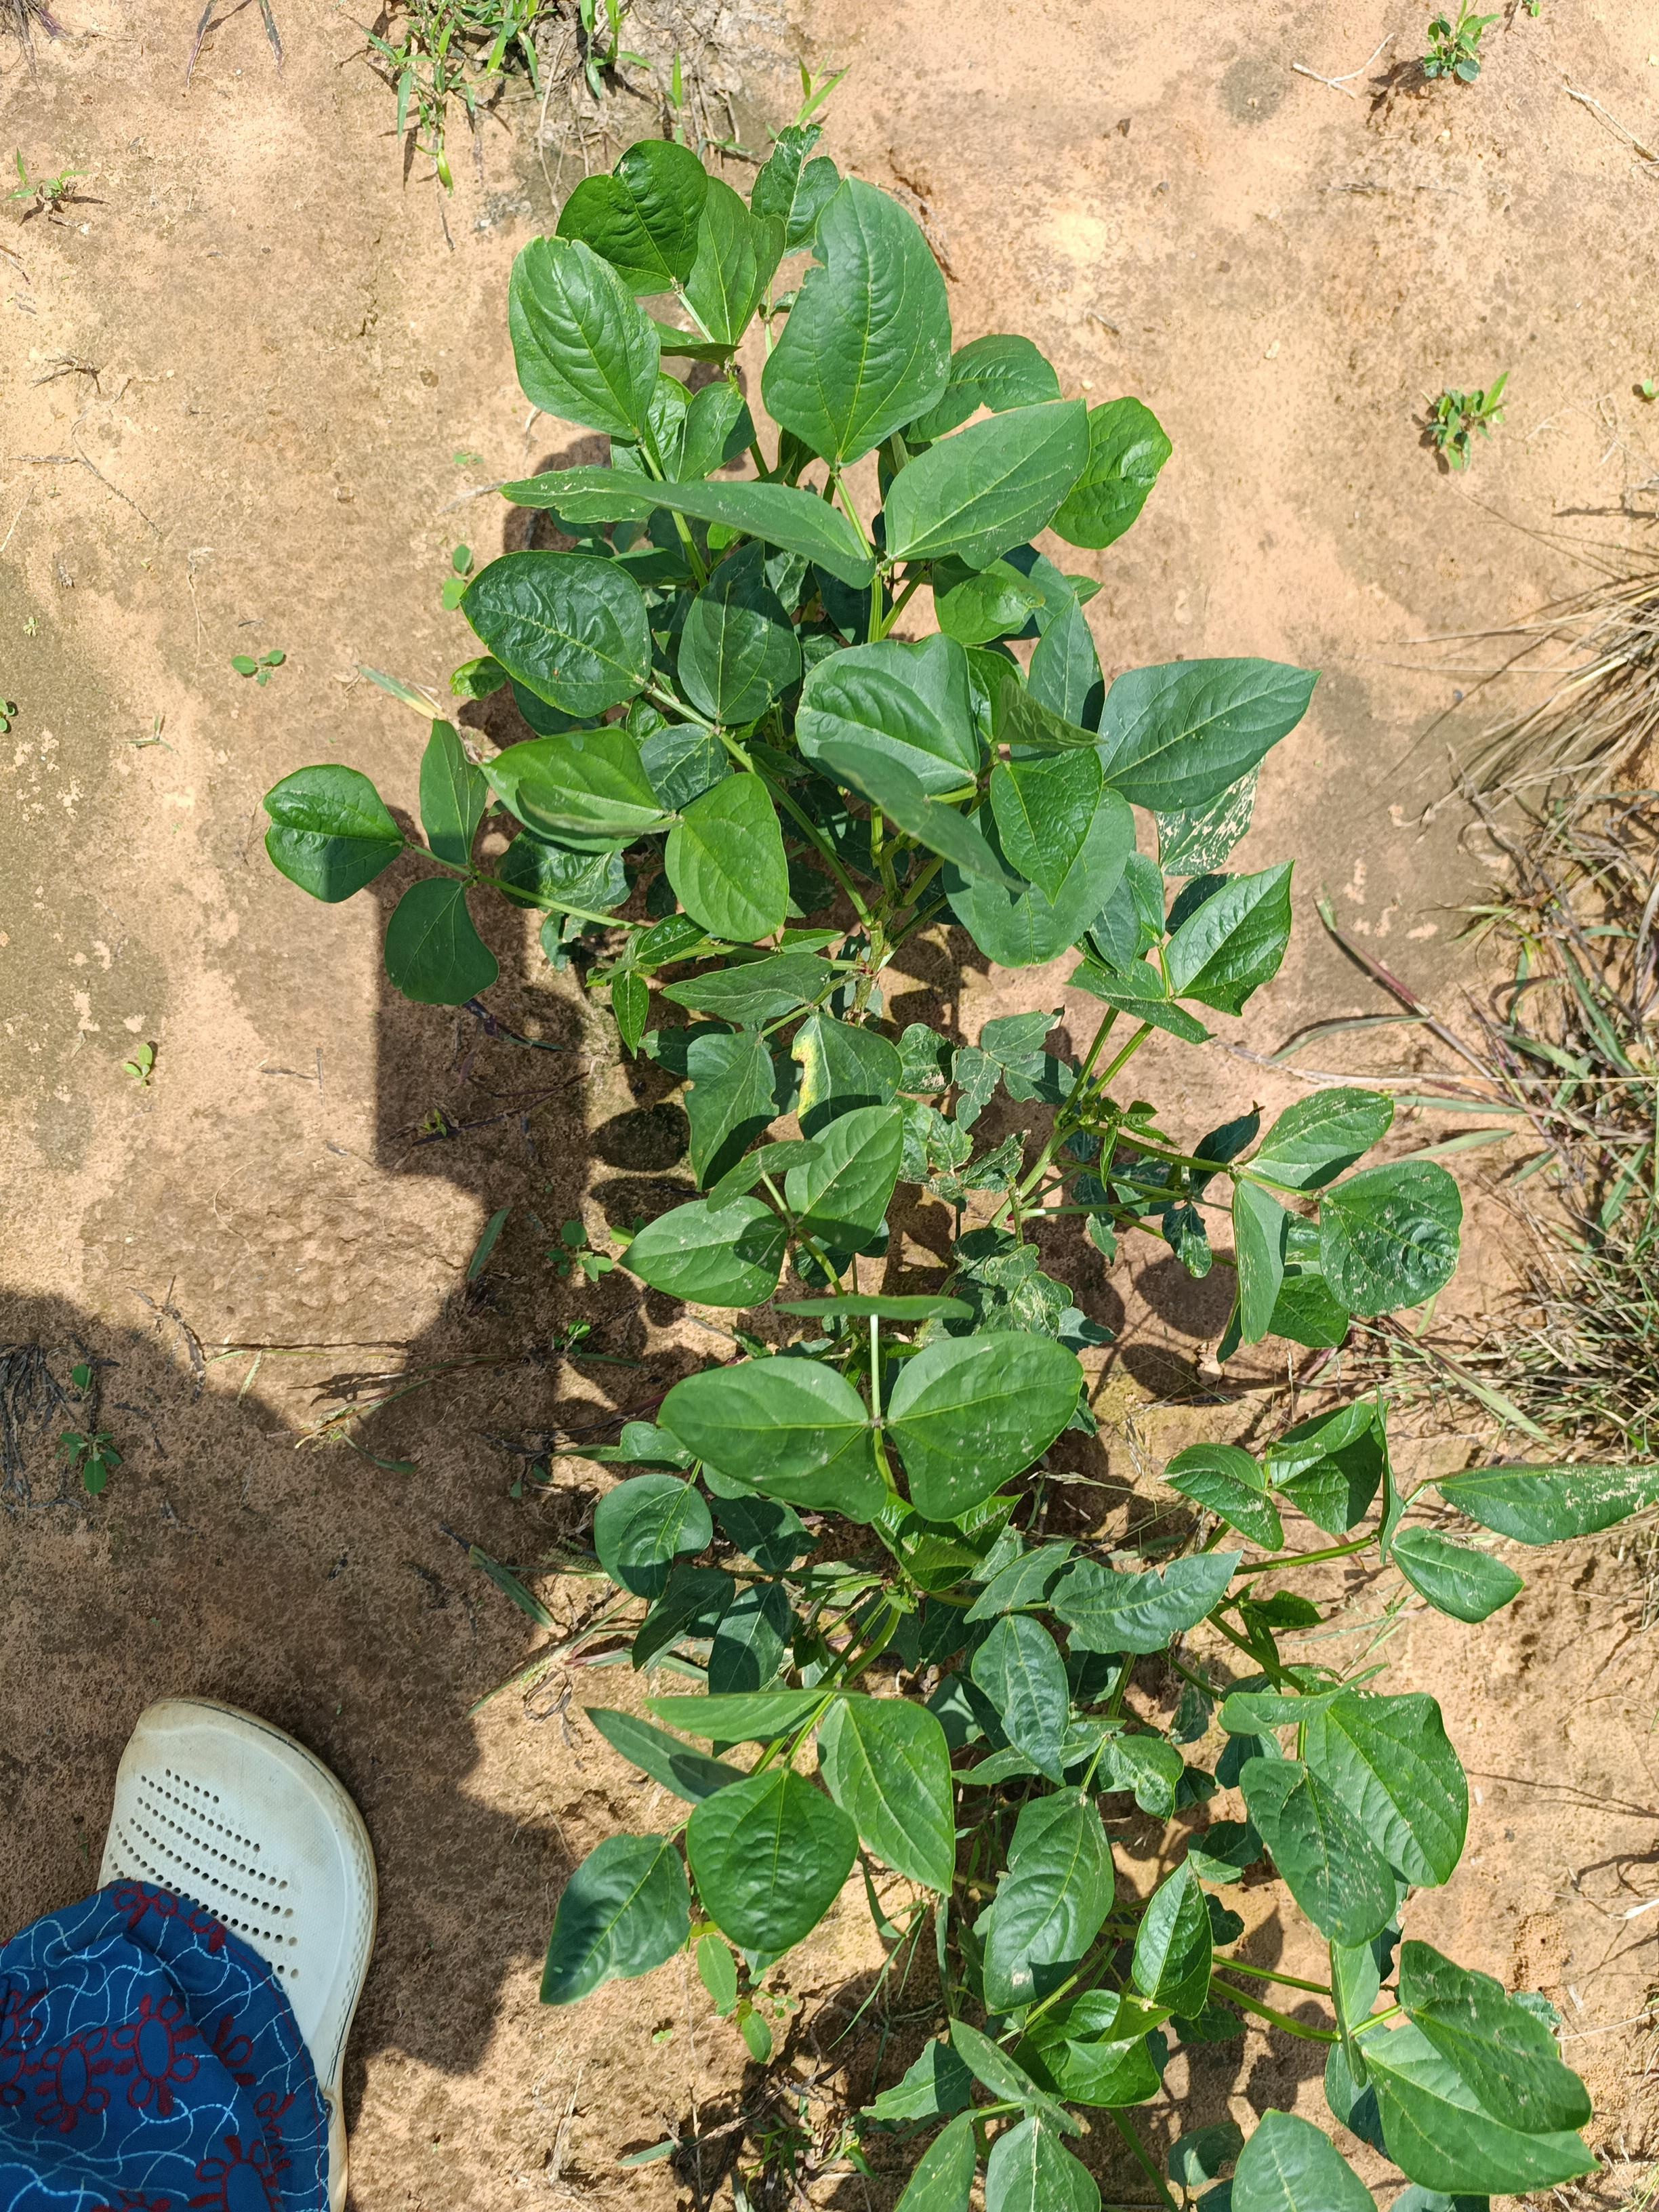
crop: cowpea
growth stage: emergence
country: Nigeria
